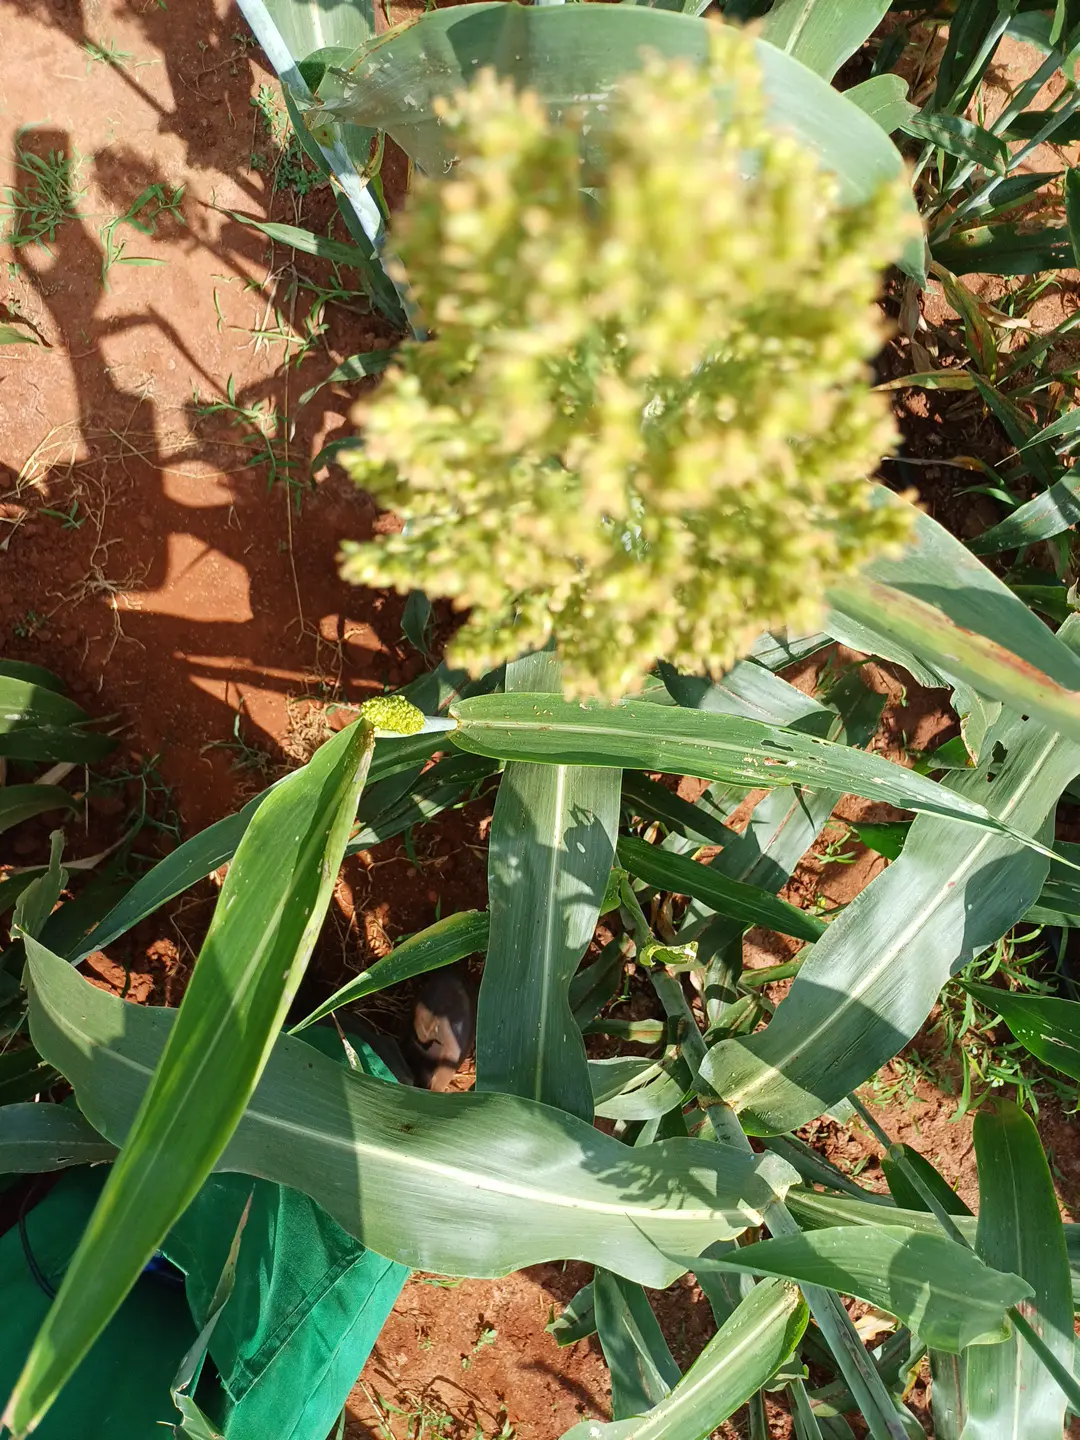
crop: sorghum
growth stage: development fruit
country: Kenya
